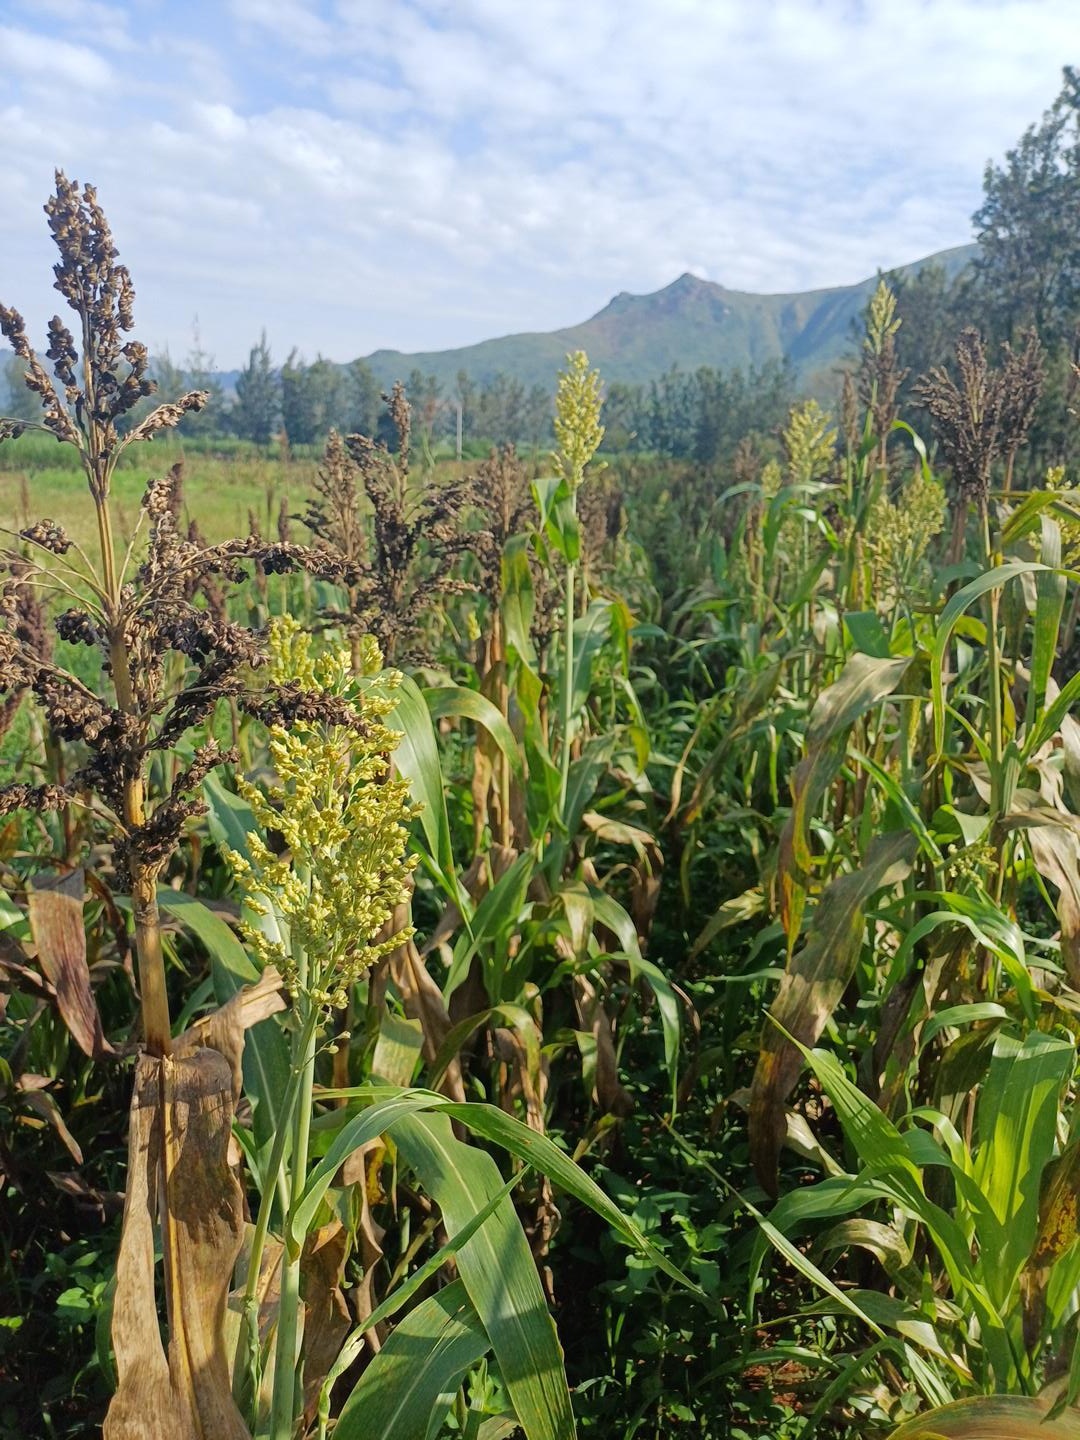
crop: sorghum
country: Kenya
